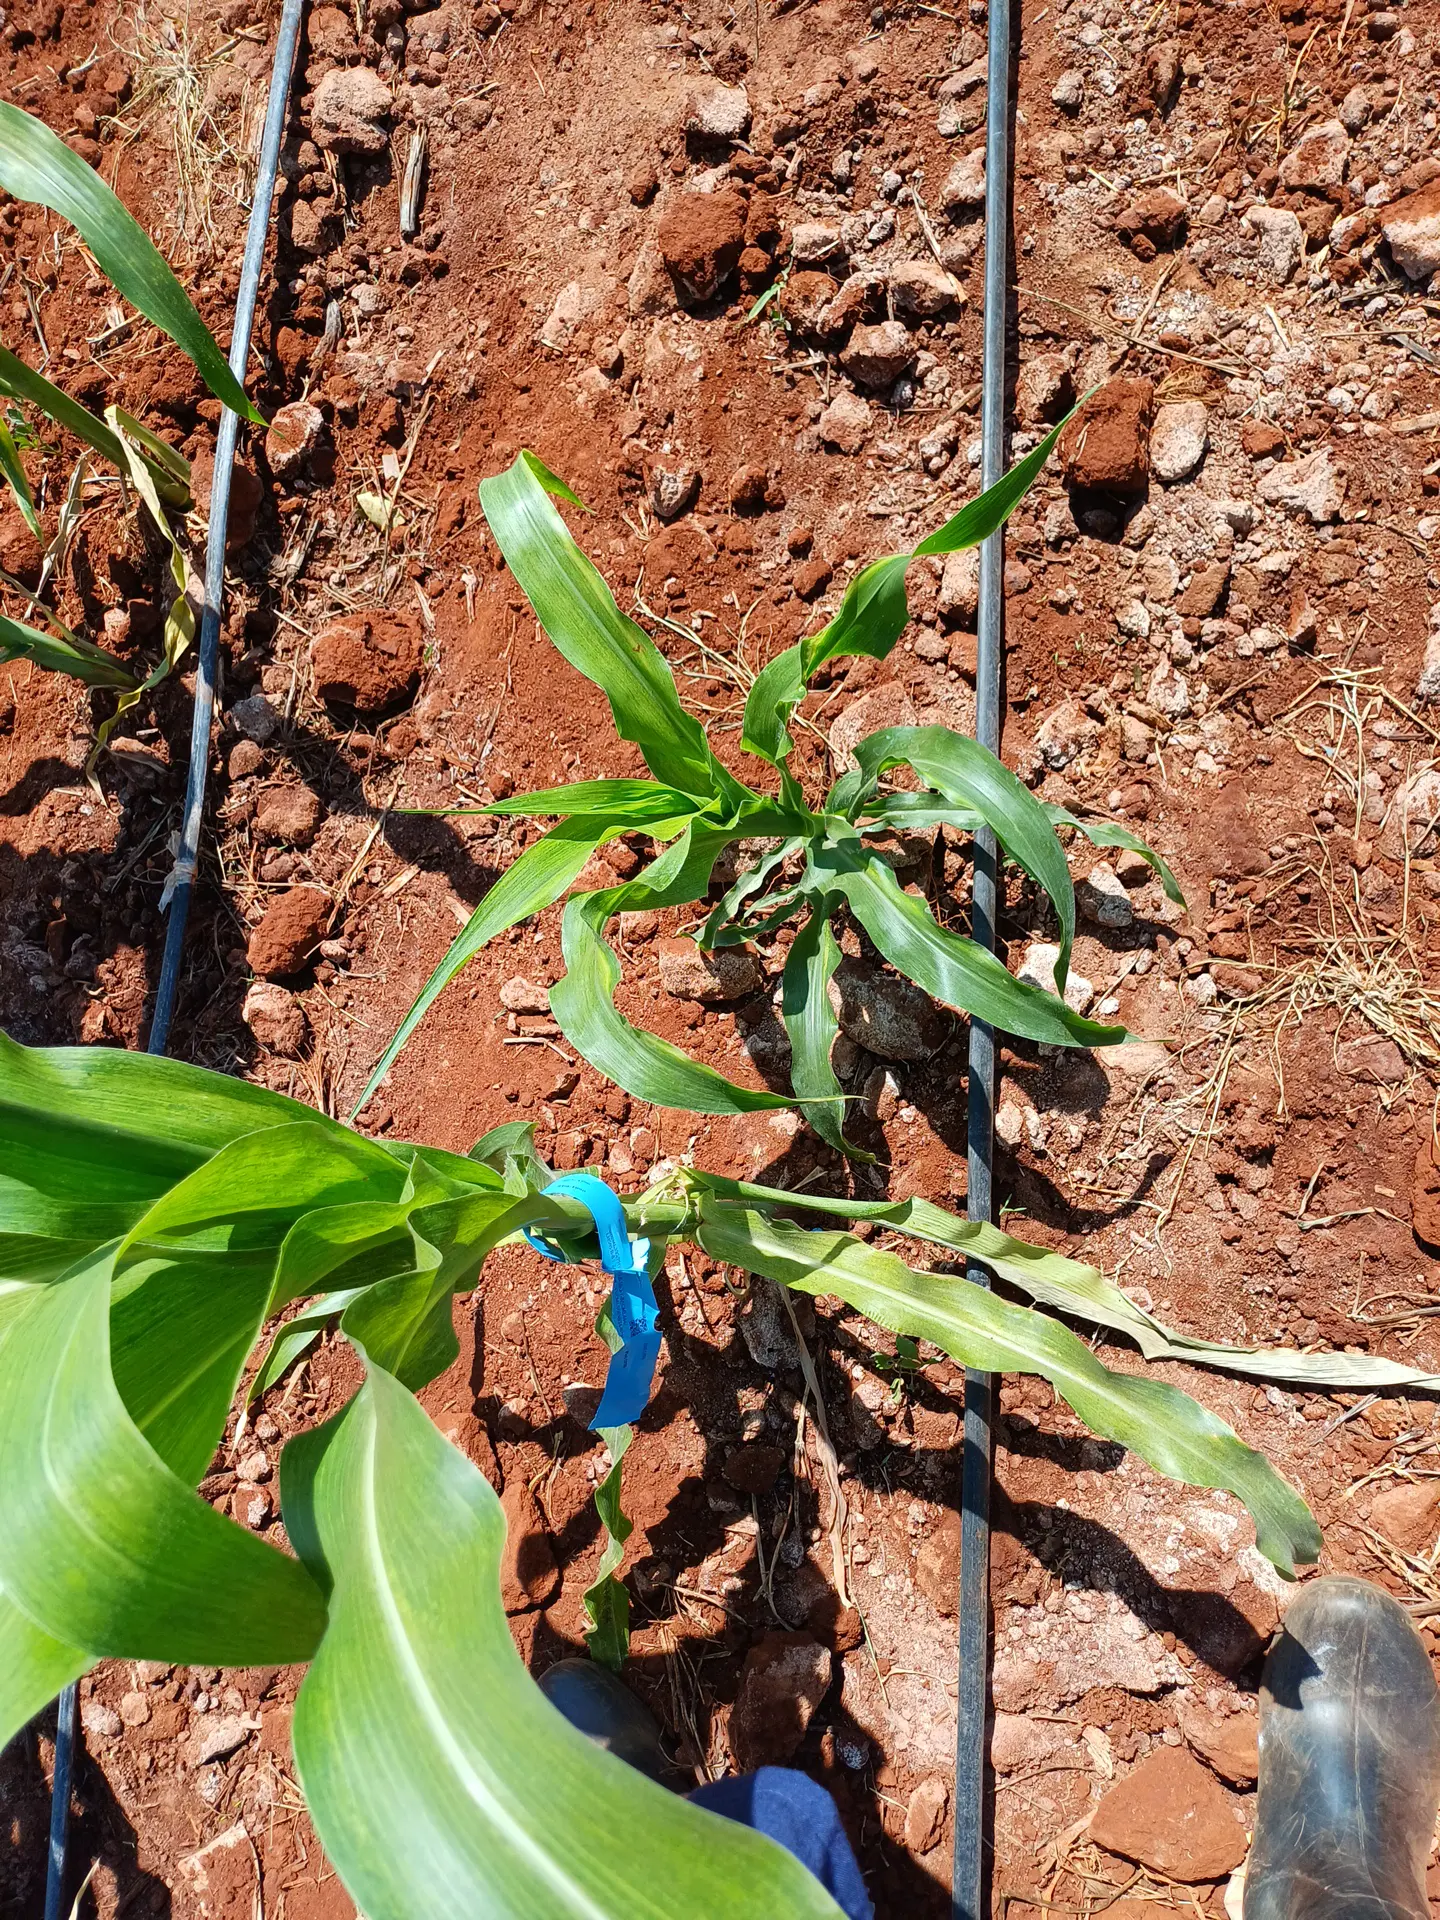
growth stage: vegetative
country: Kenya
